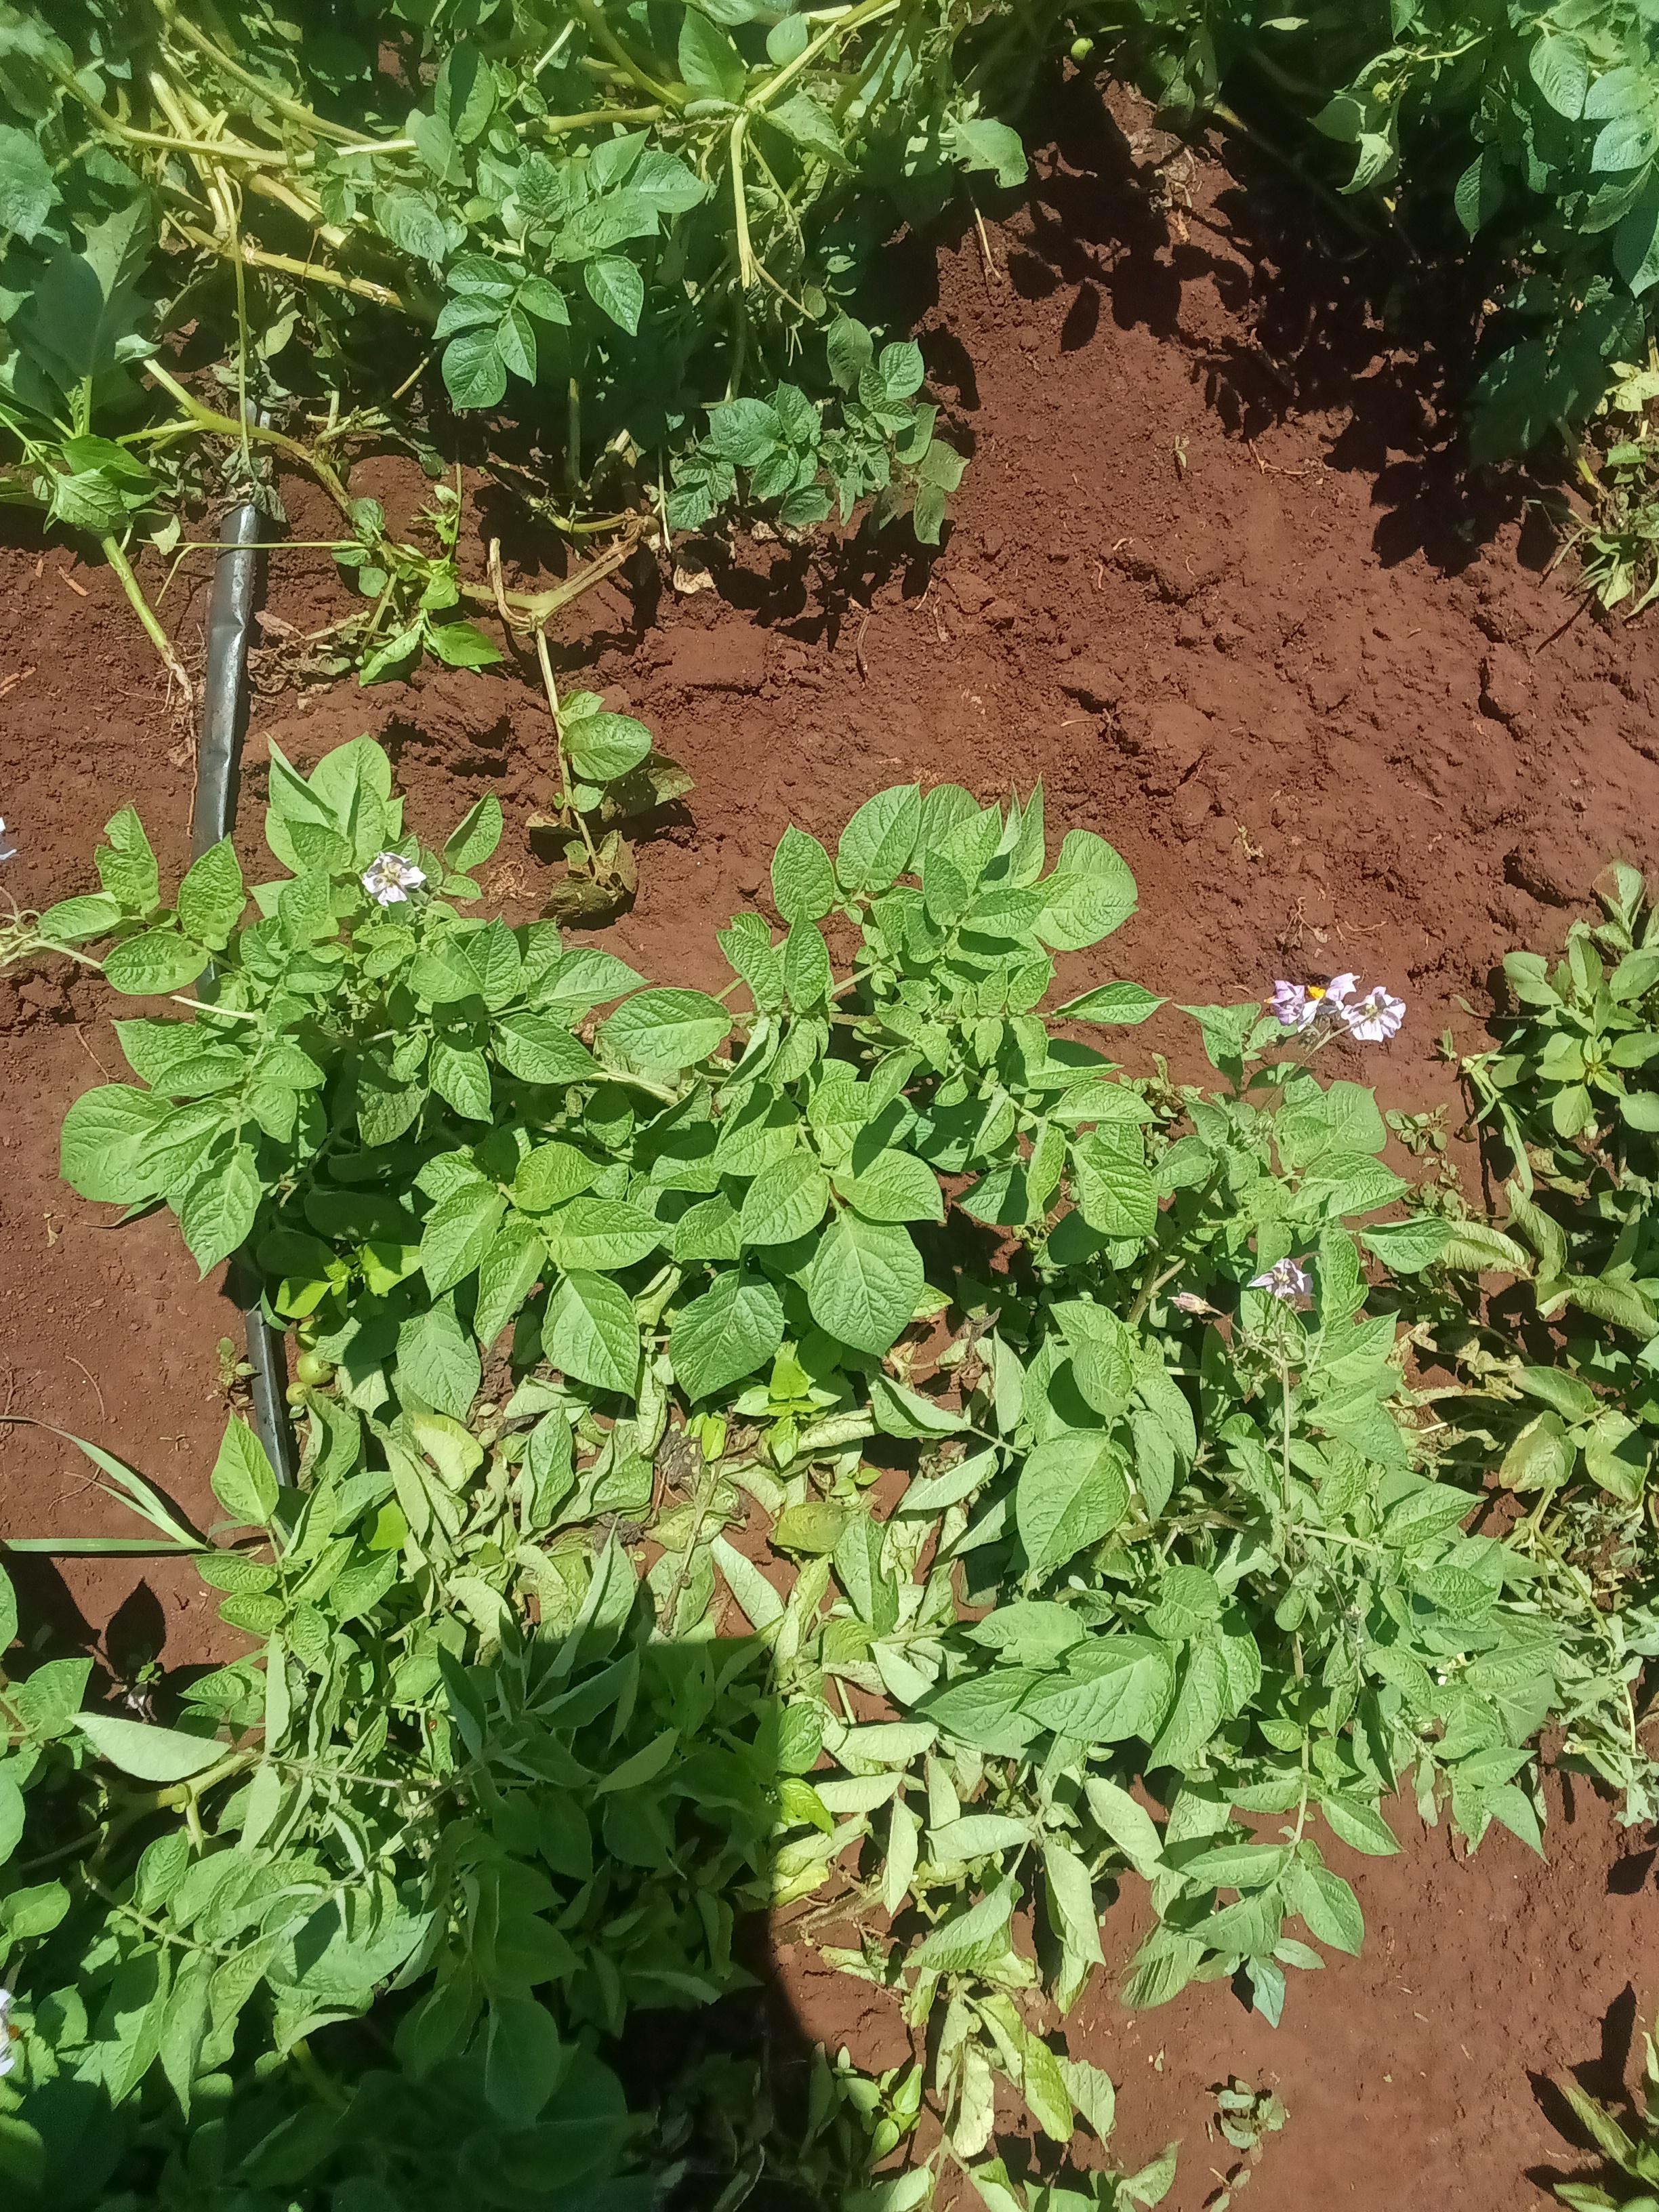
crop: potato
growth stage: maturity
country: Kenya
